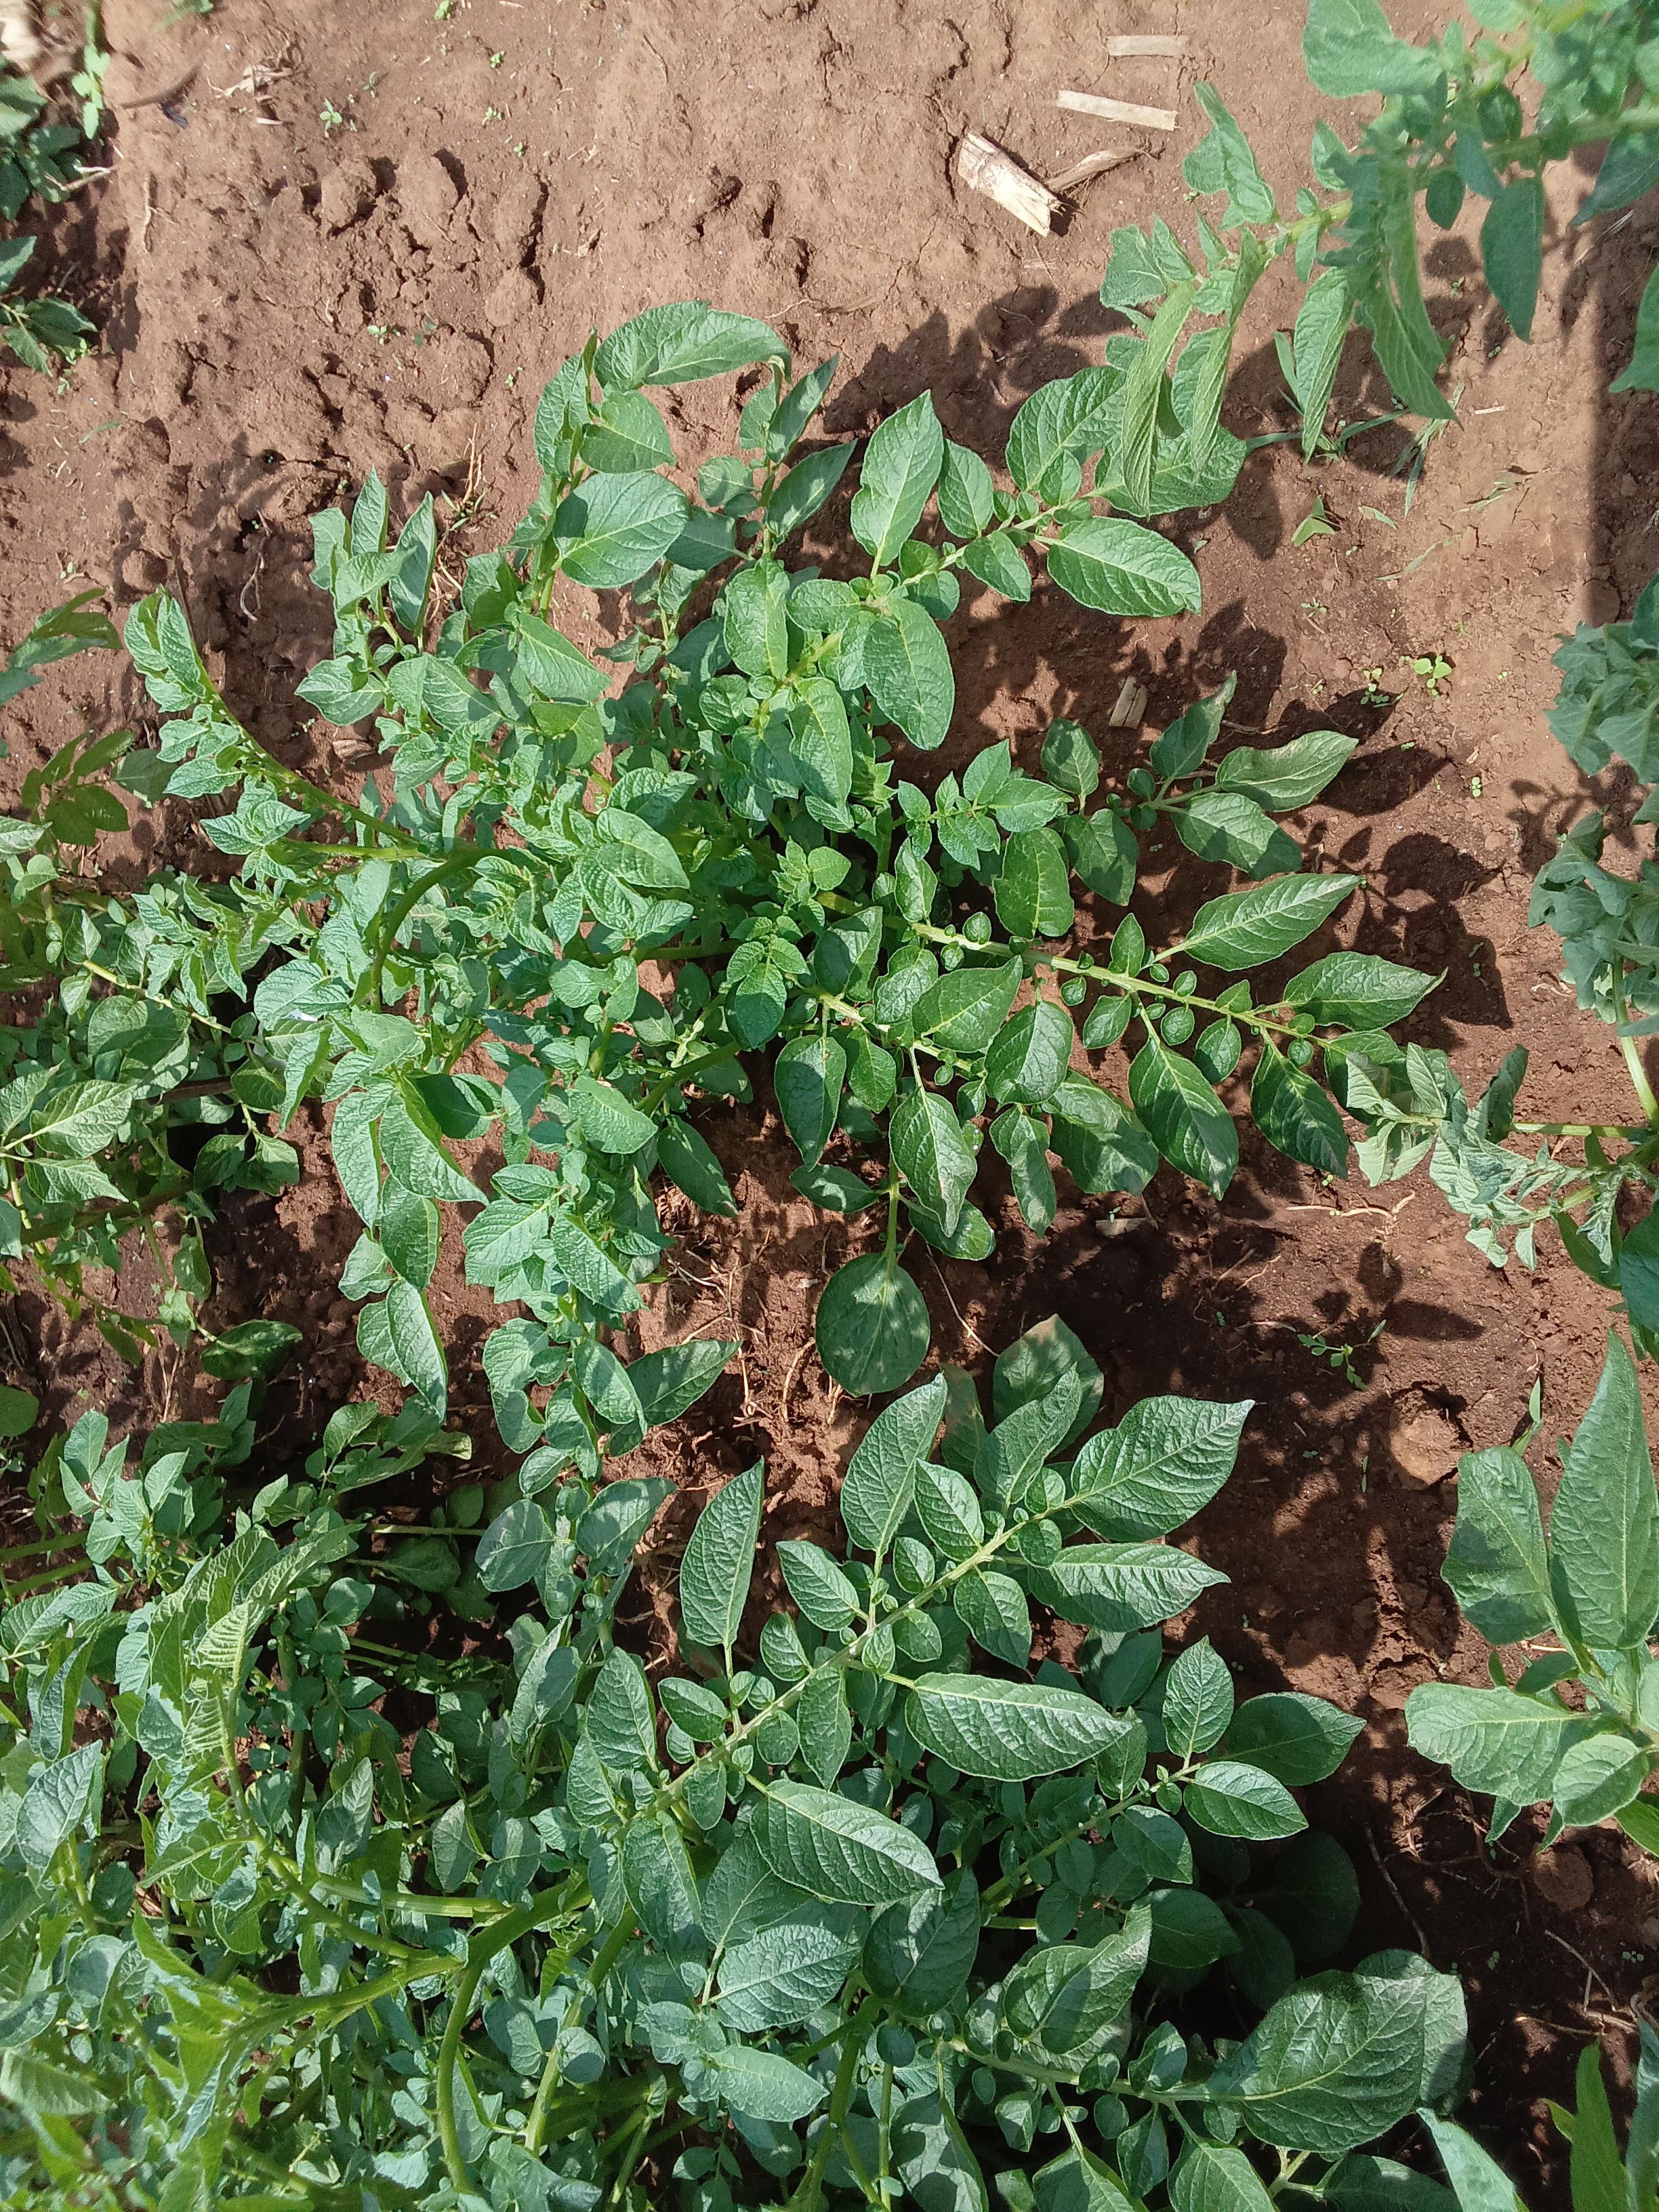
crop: potato
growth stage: vegetative
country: Kenya
